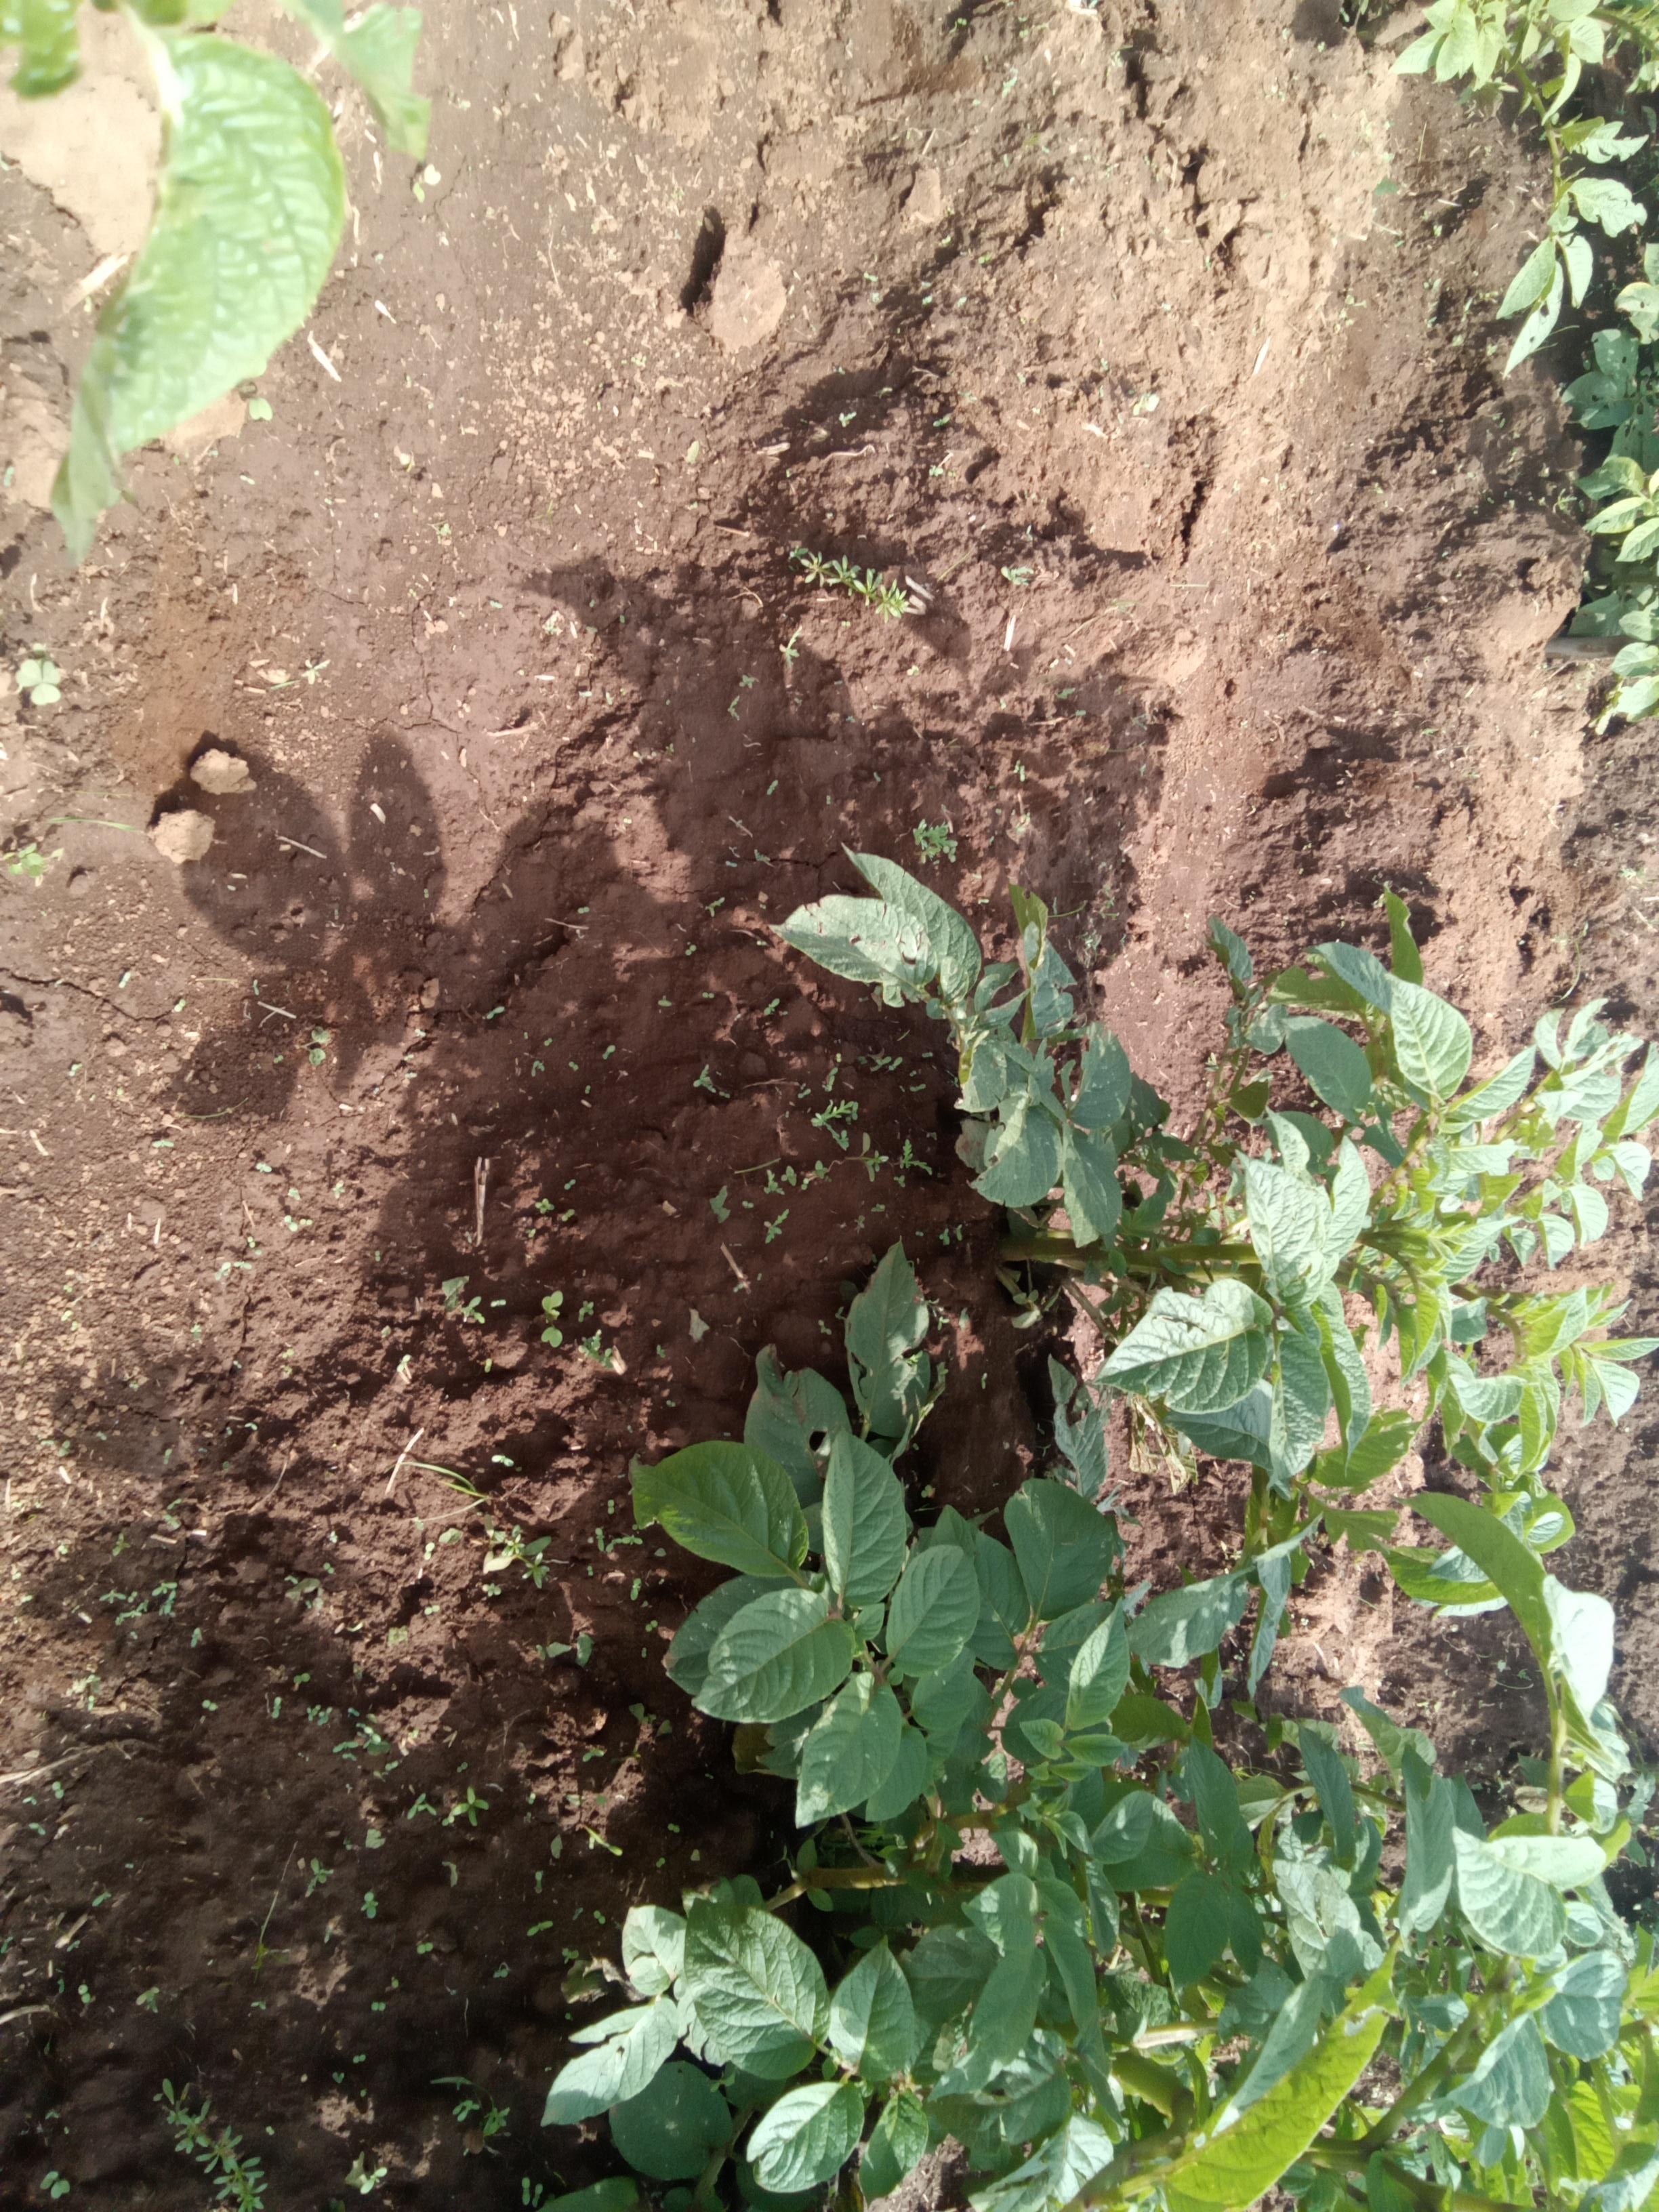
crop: potato
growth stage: vegetative
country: Kenya
